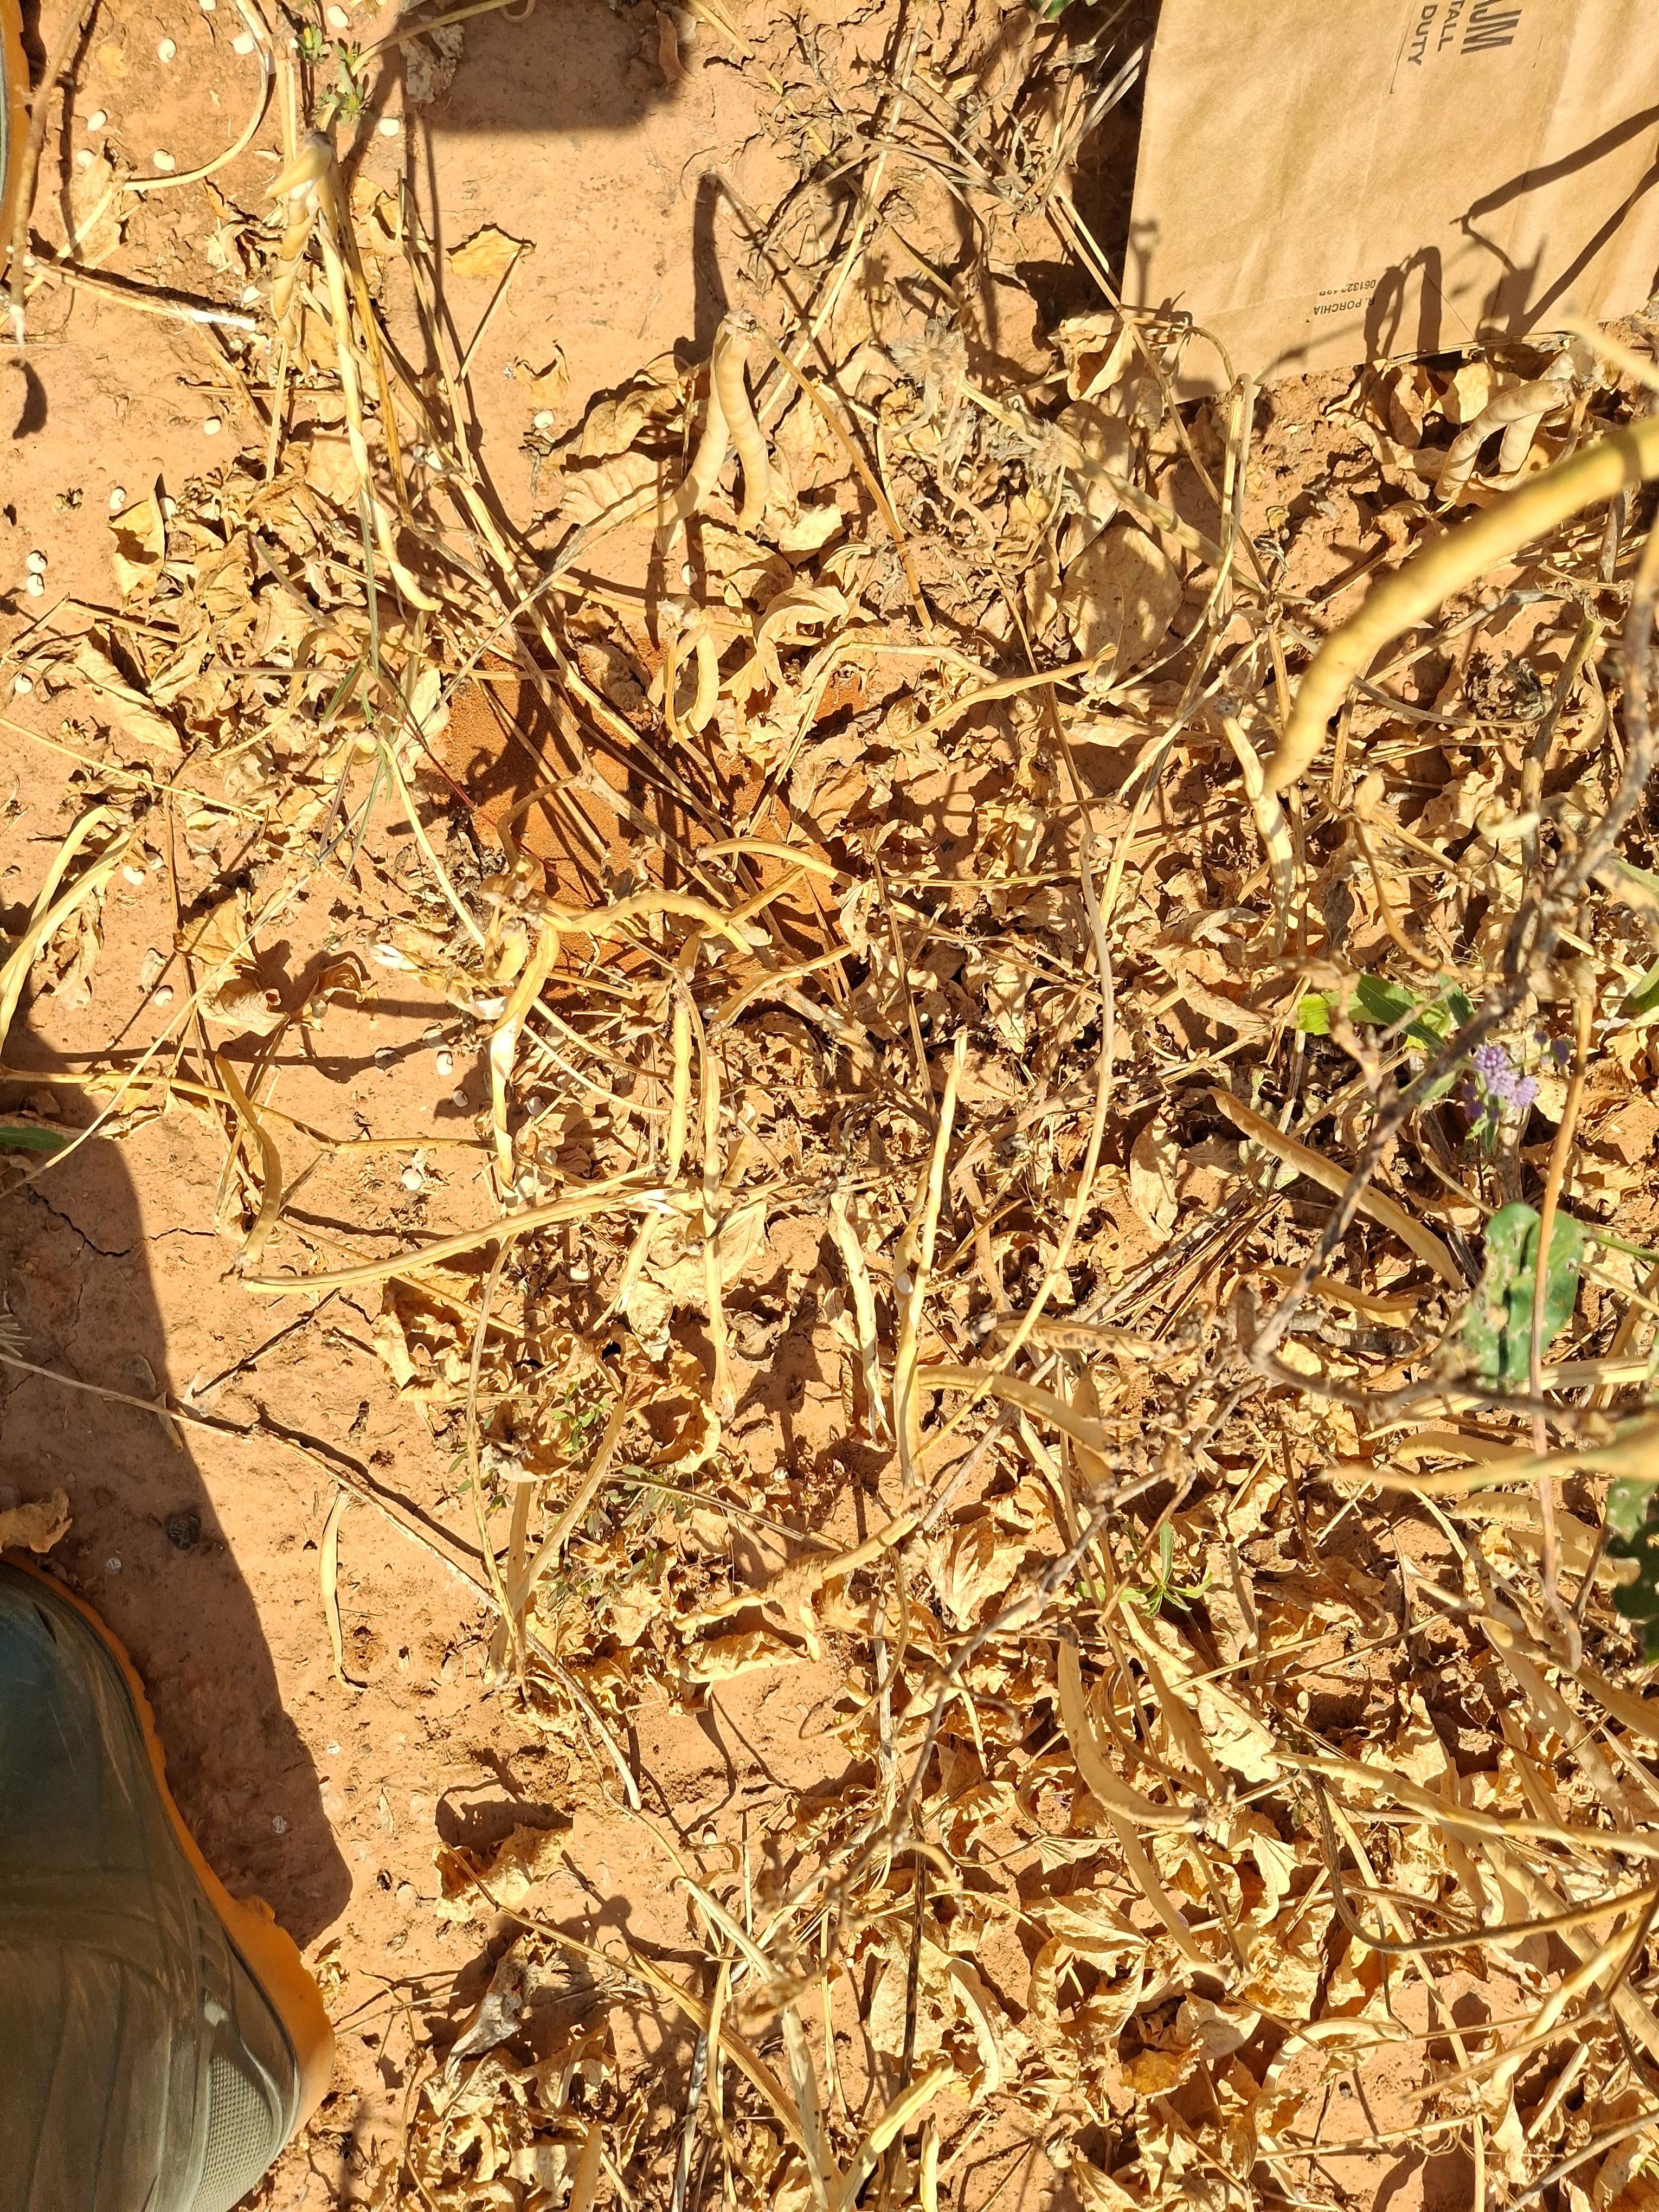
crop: cowpea
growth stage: maturity
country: Nigeria
